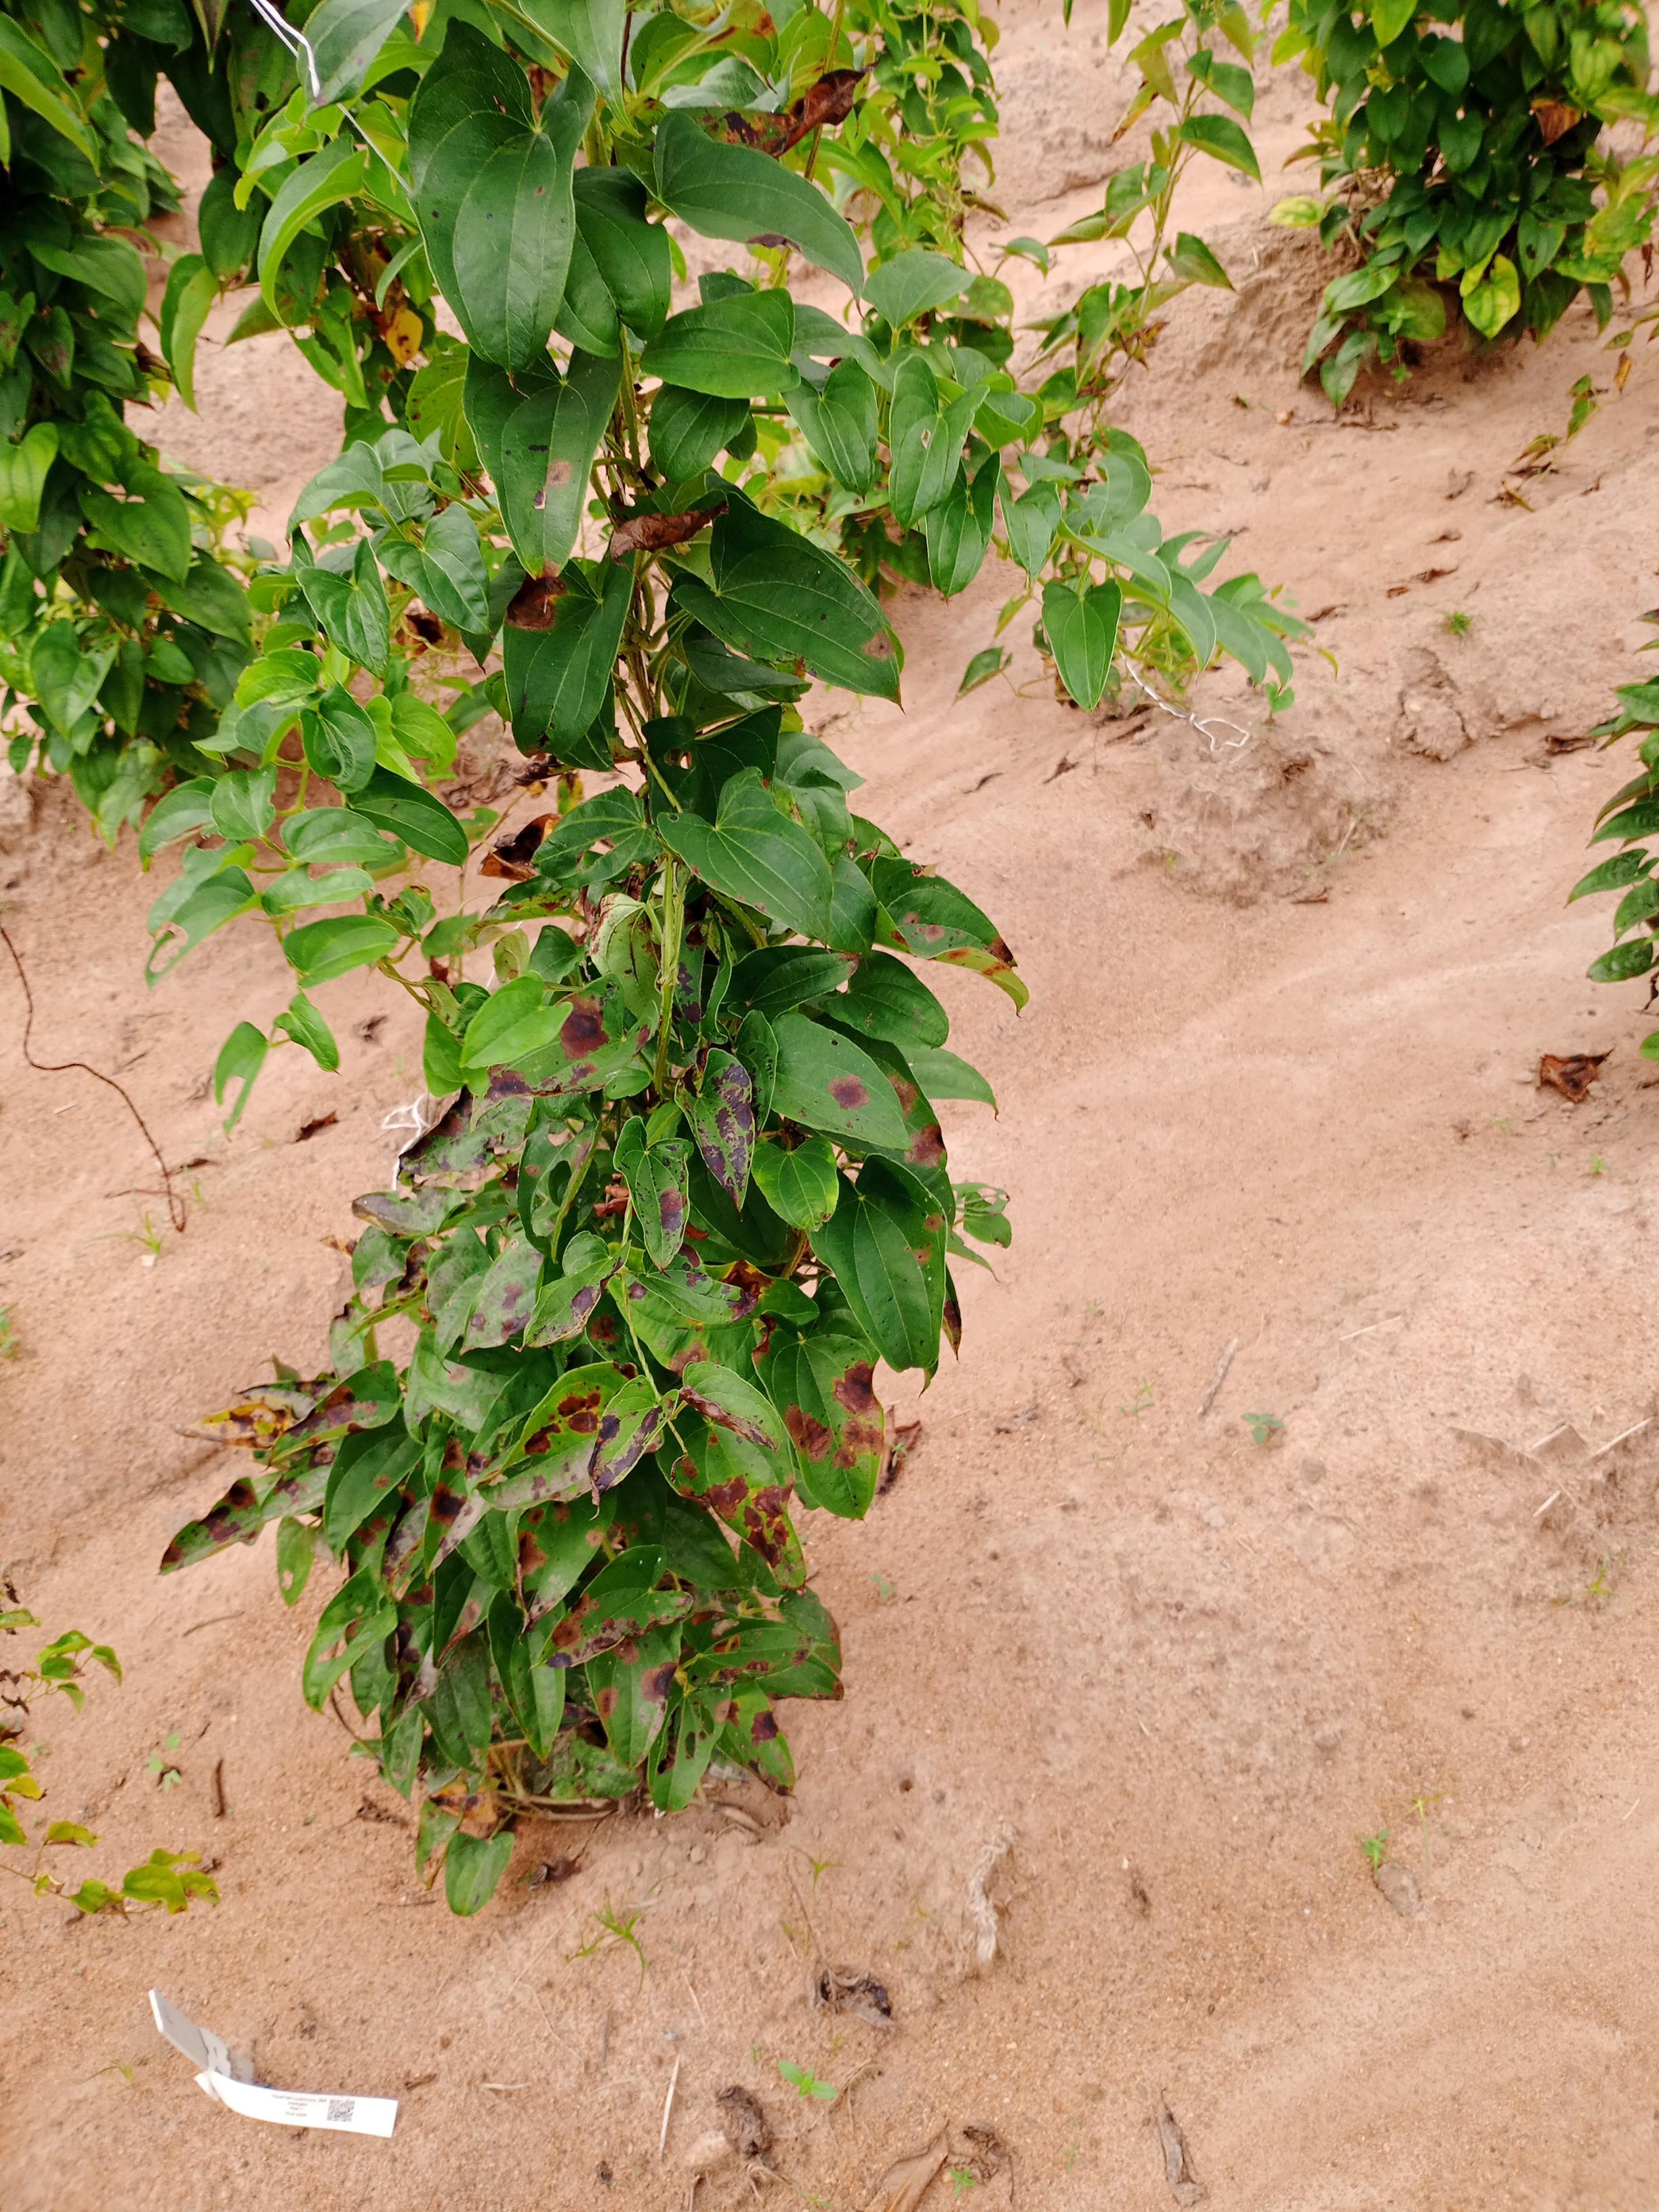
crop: yam
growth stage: vegetative
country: Nigeria
